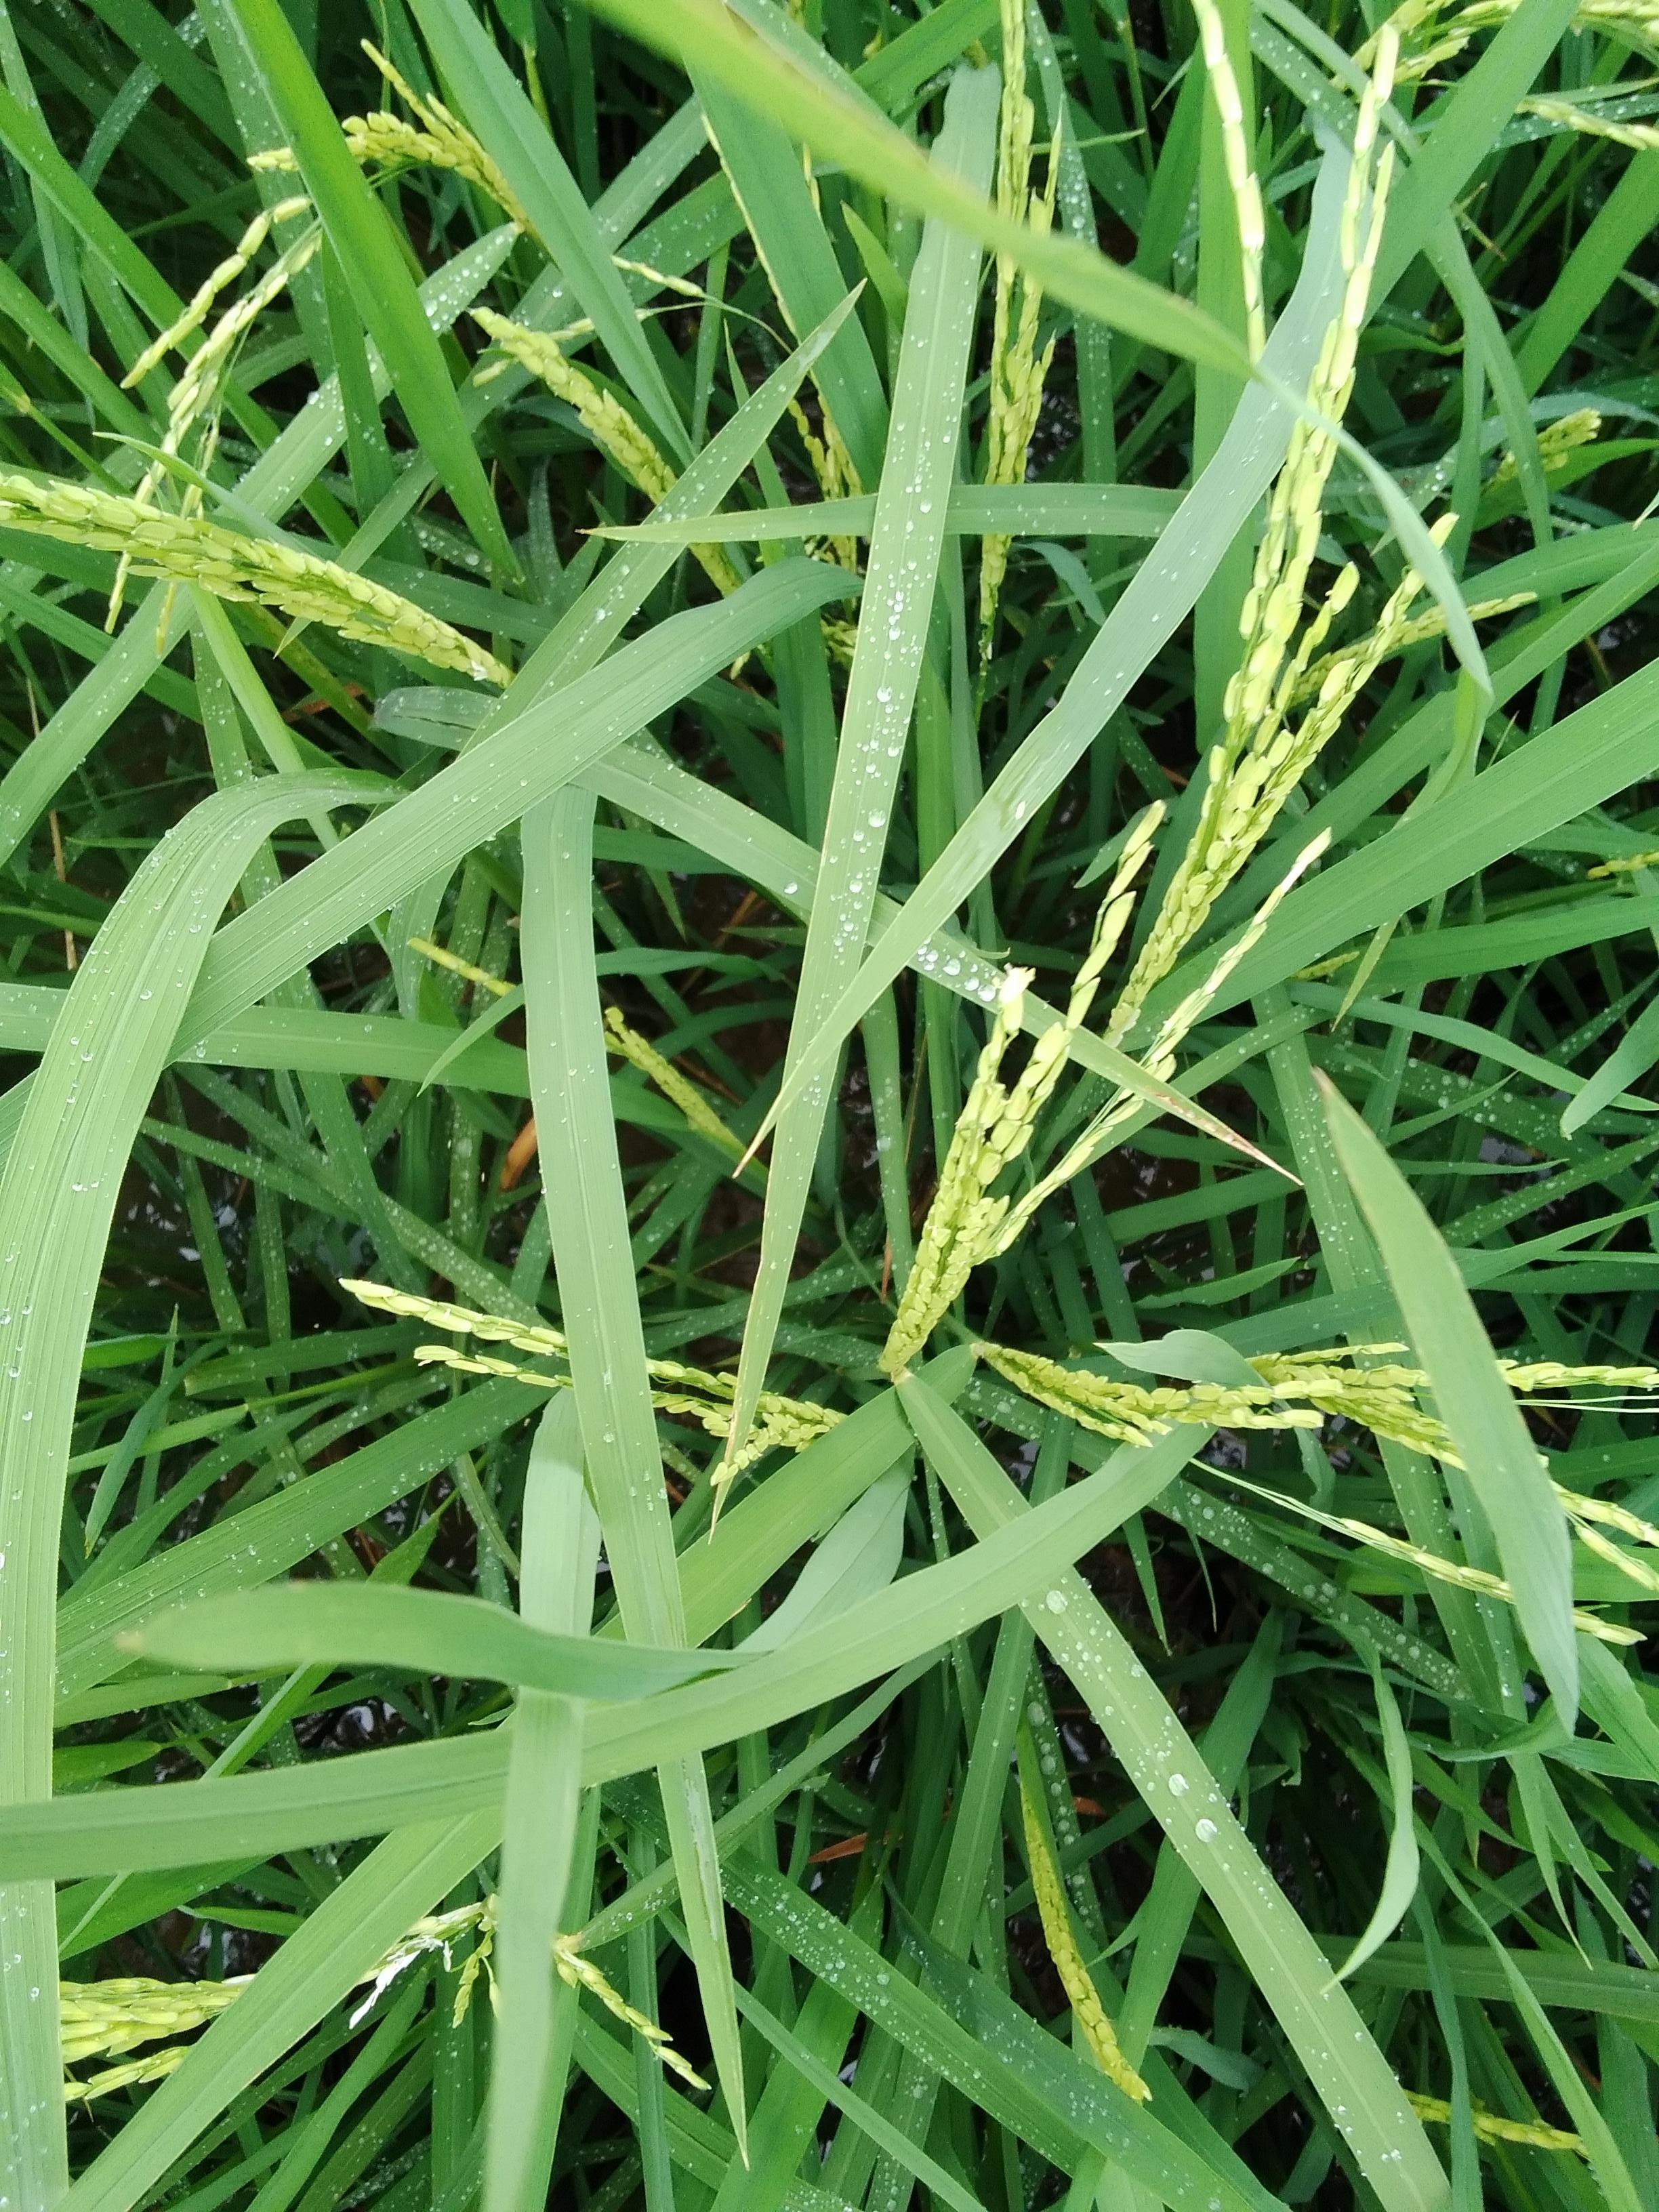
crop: rice
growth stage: flowering
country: Nigeria
